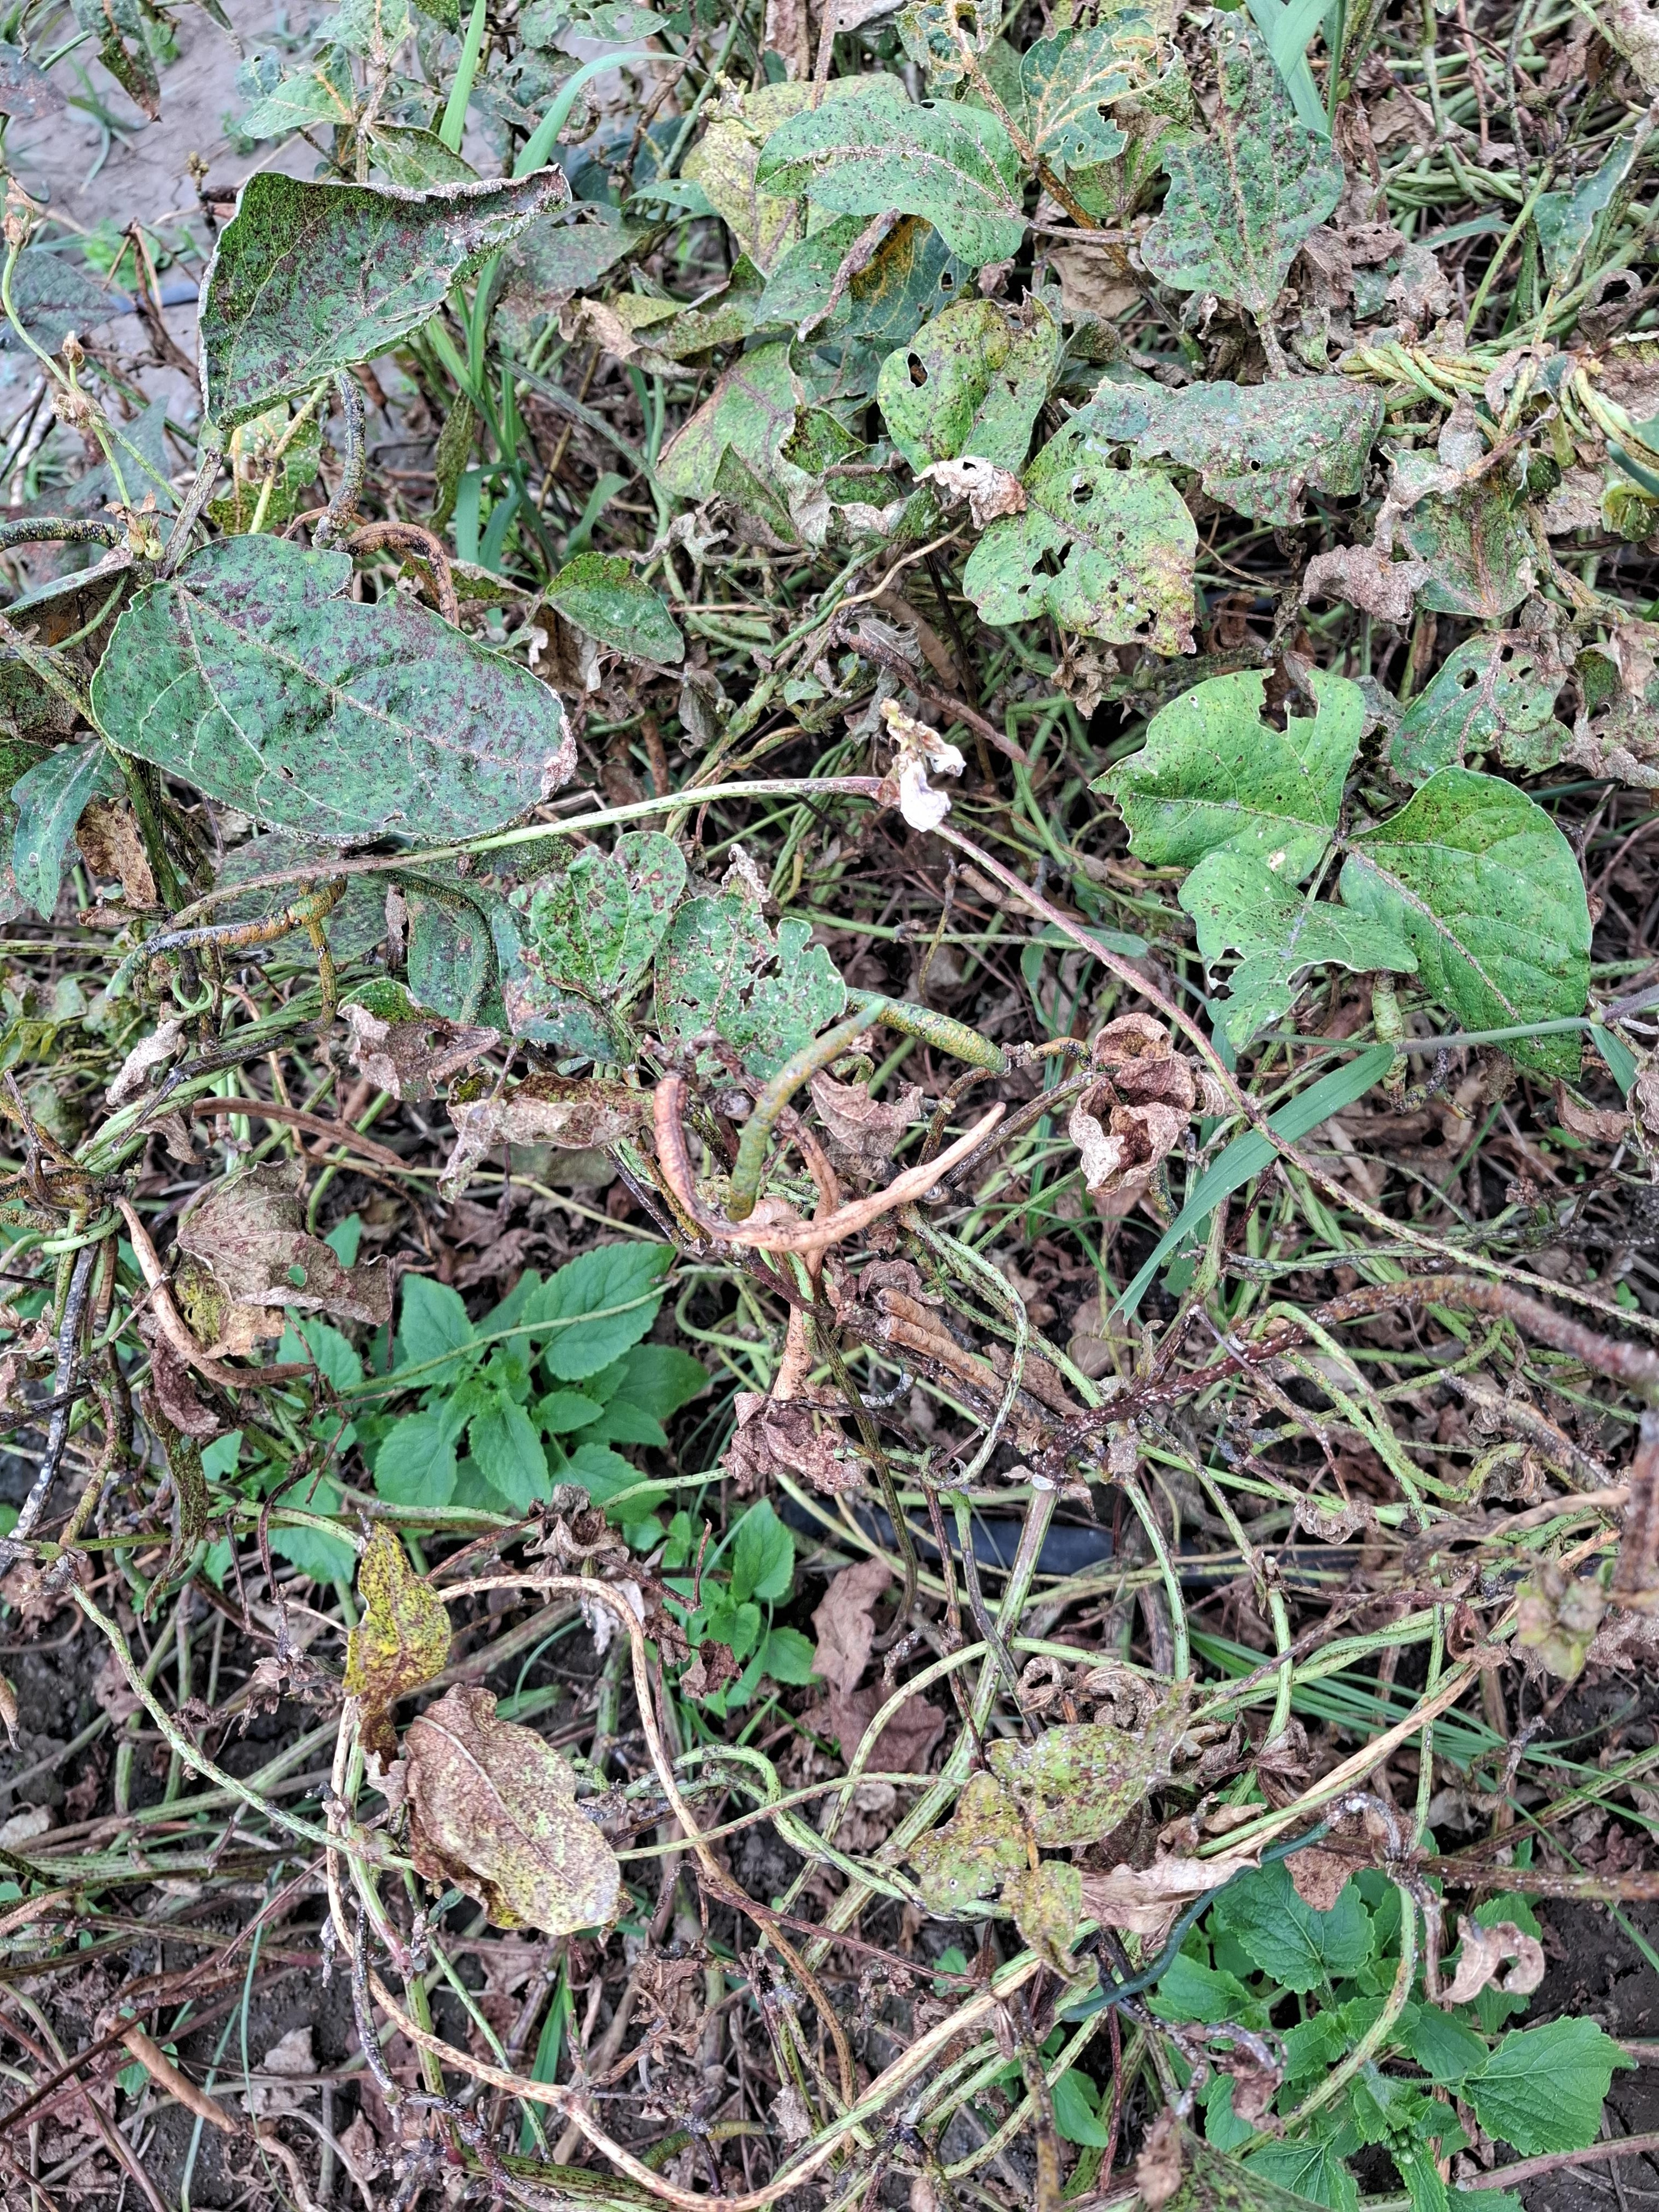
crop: cowpea
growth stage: development pod
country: Tanzania
